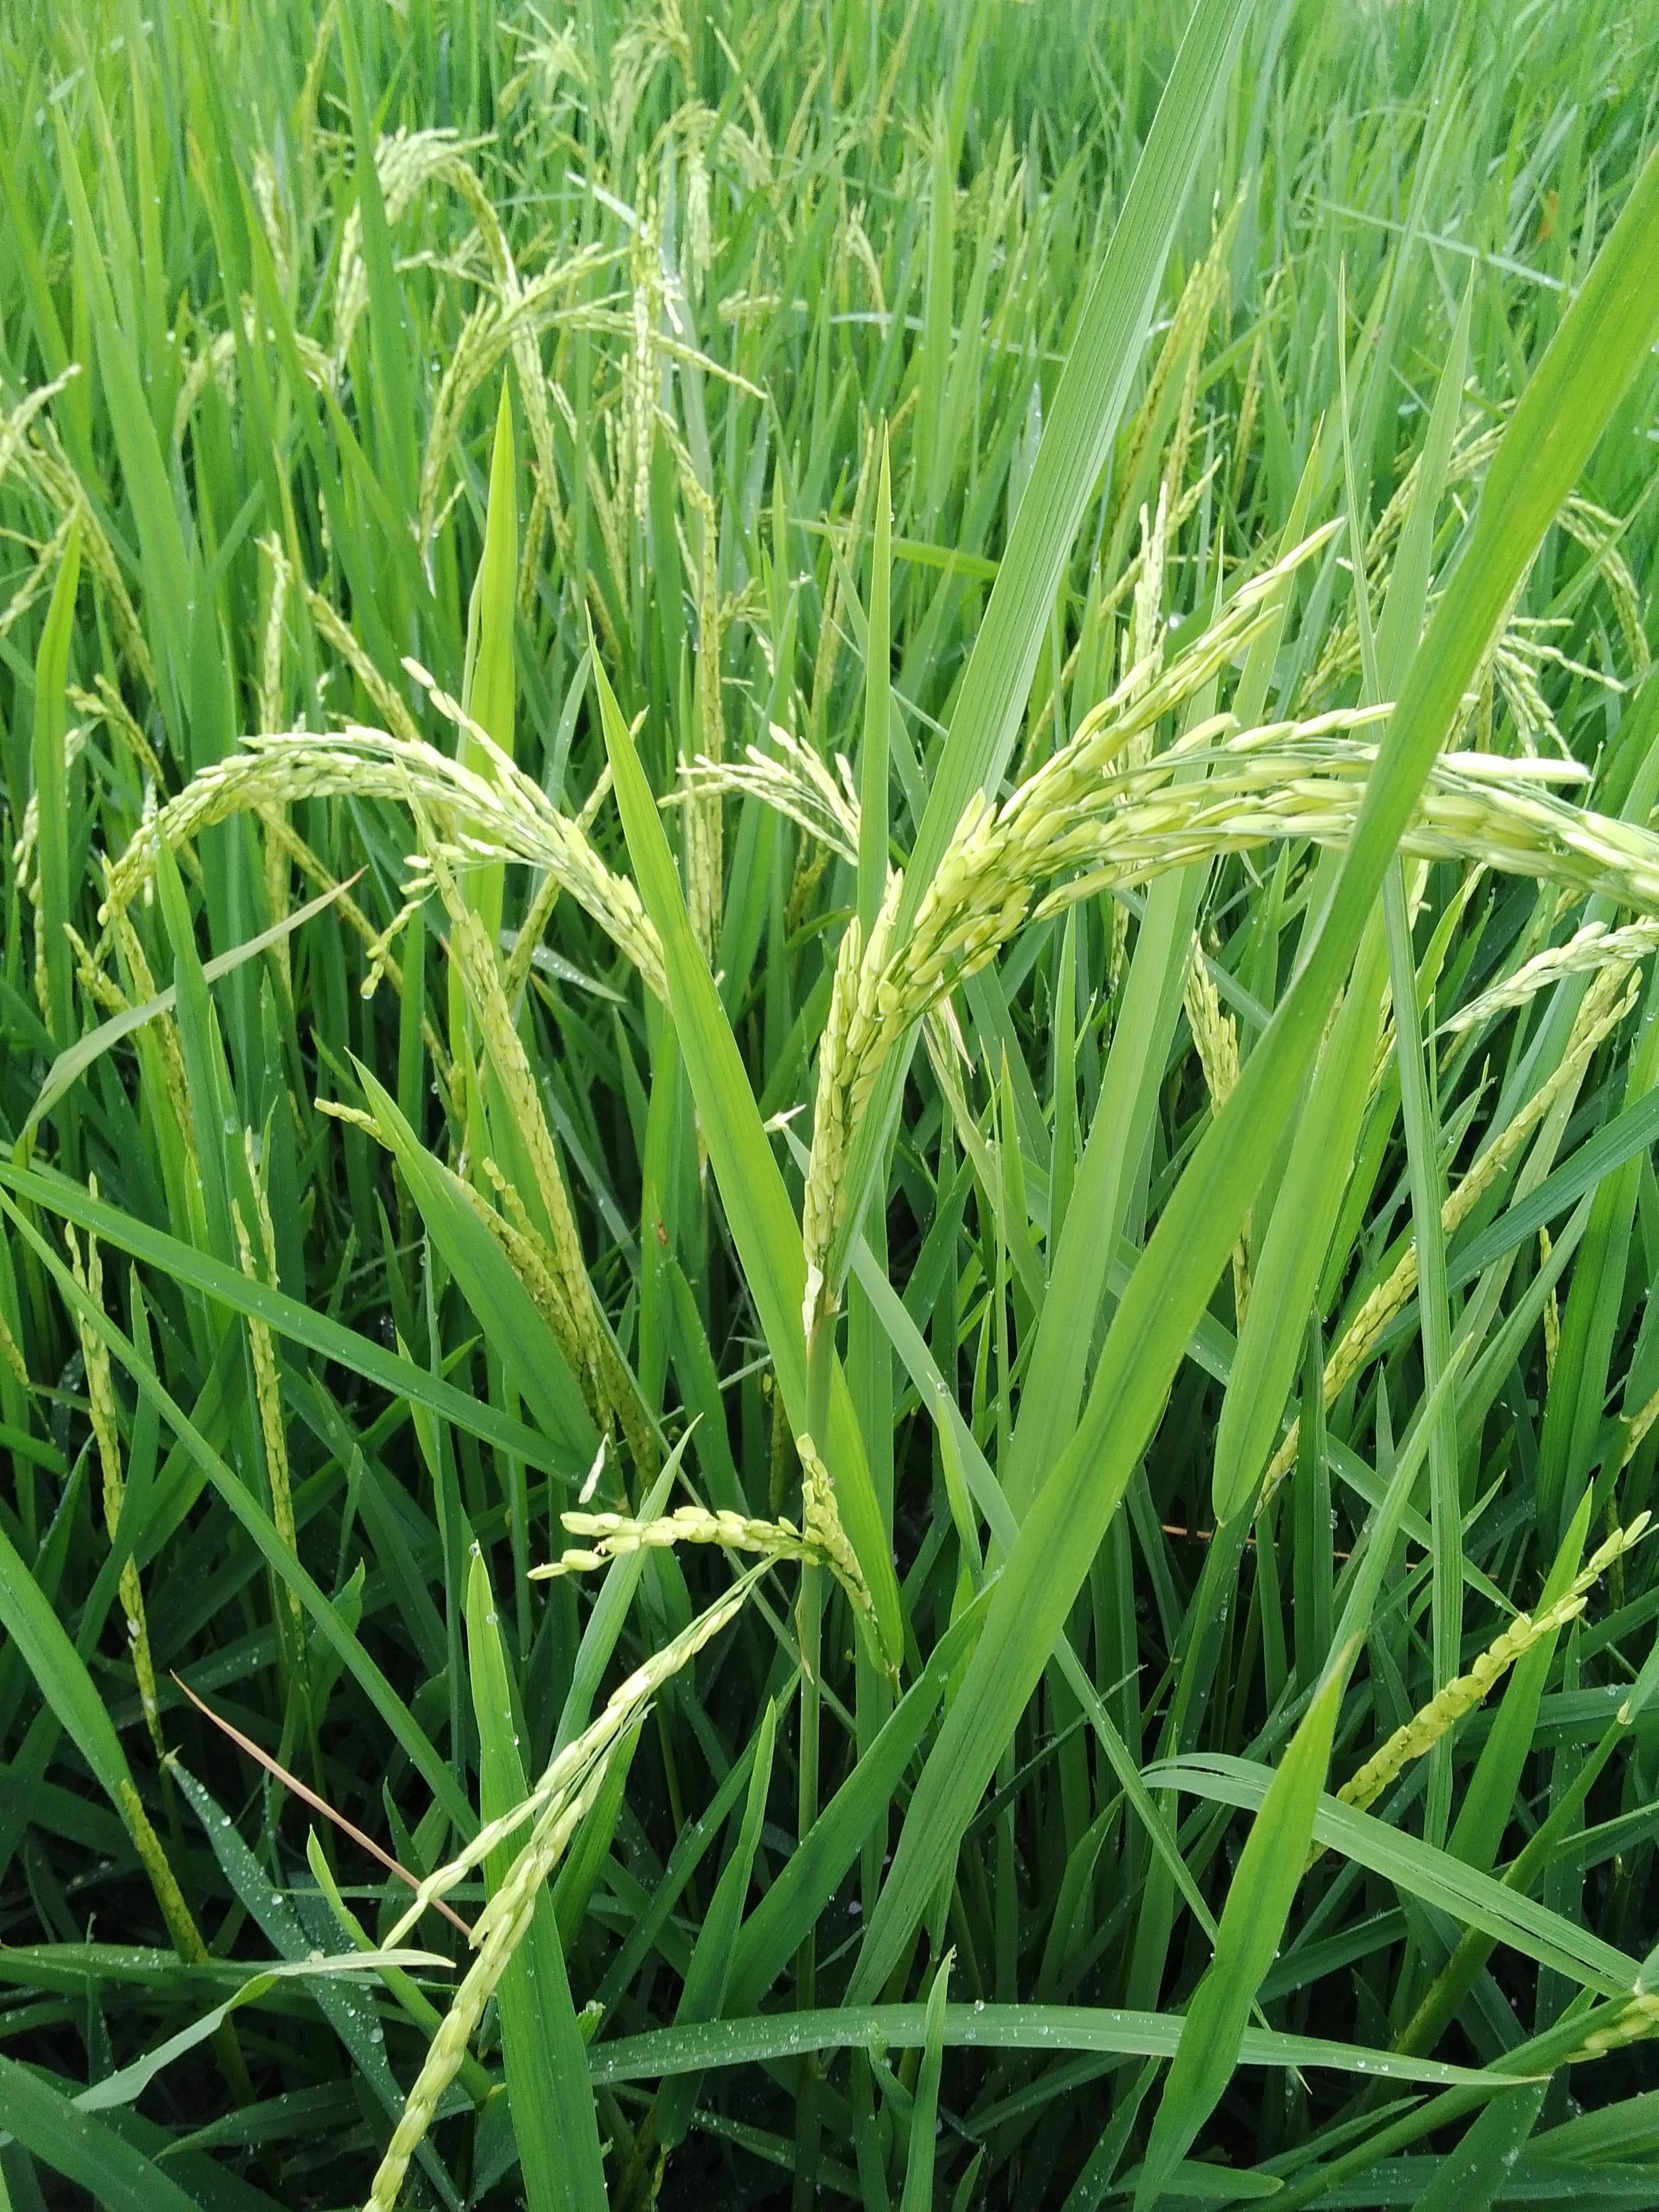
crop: rice
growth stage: flowering
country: Nigeria
